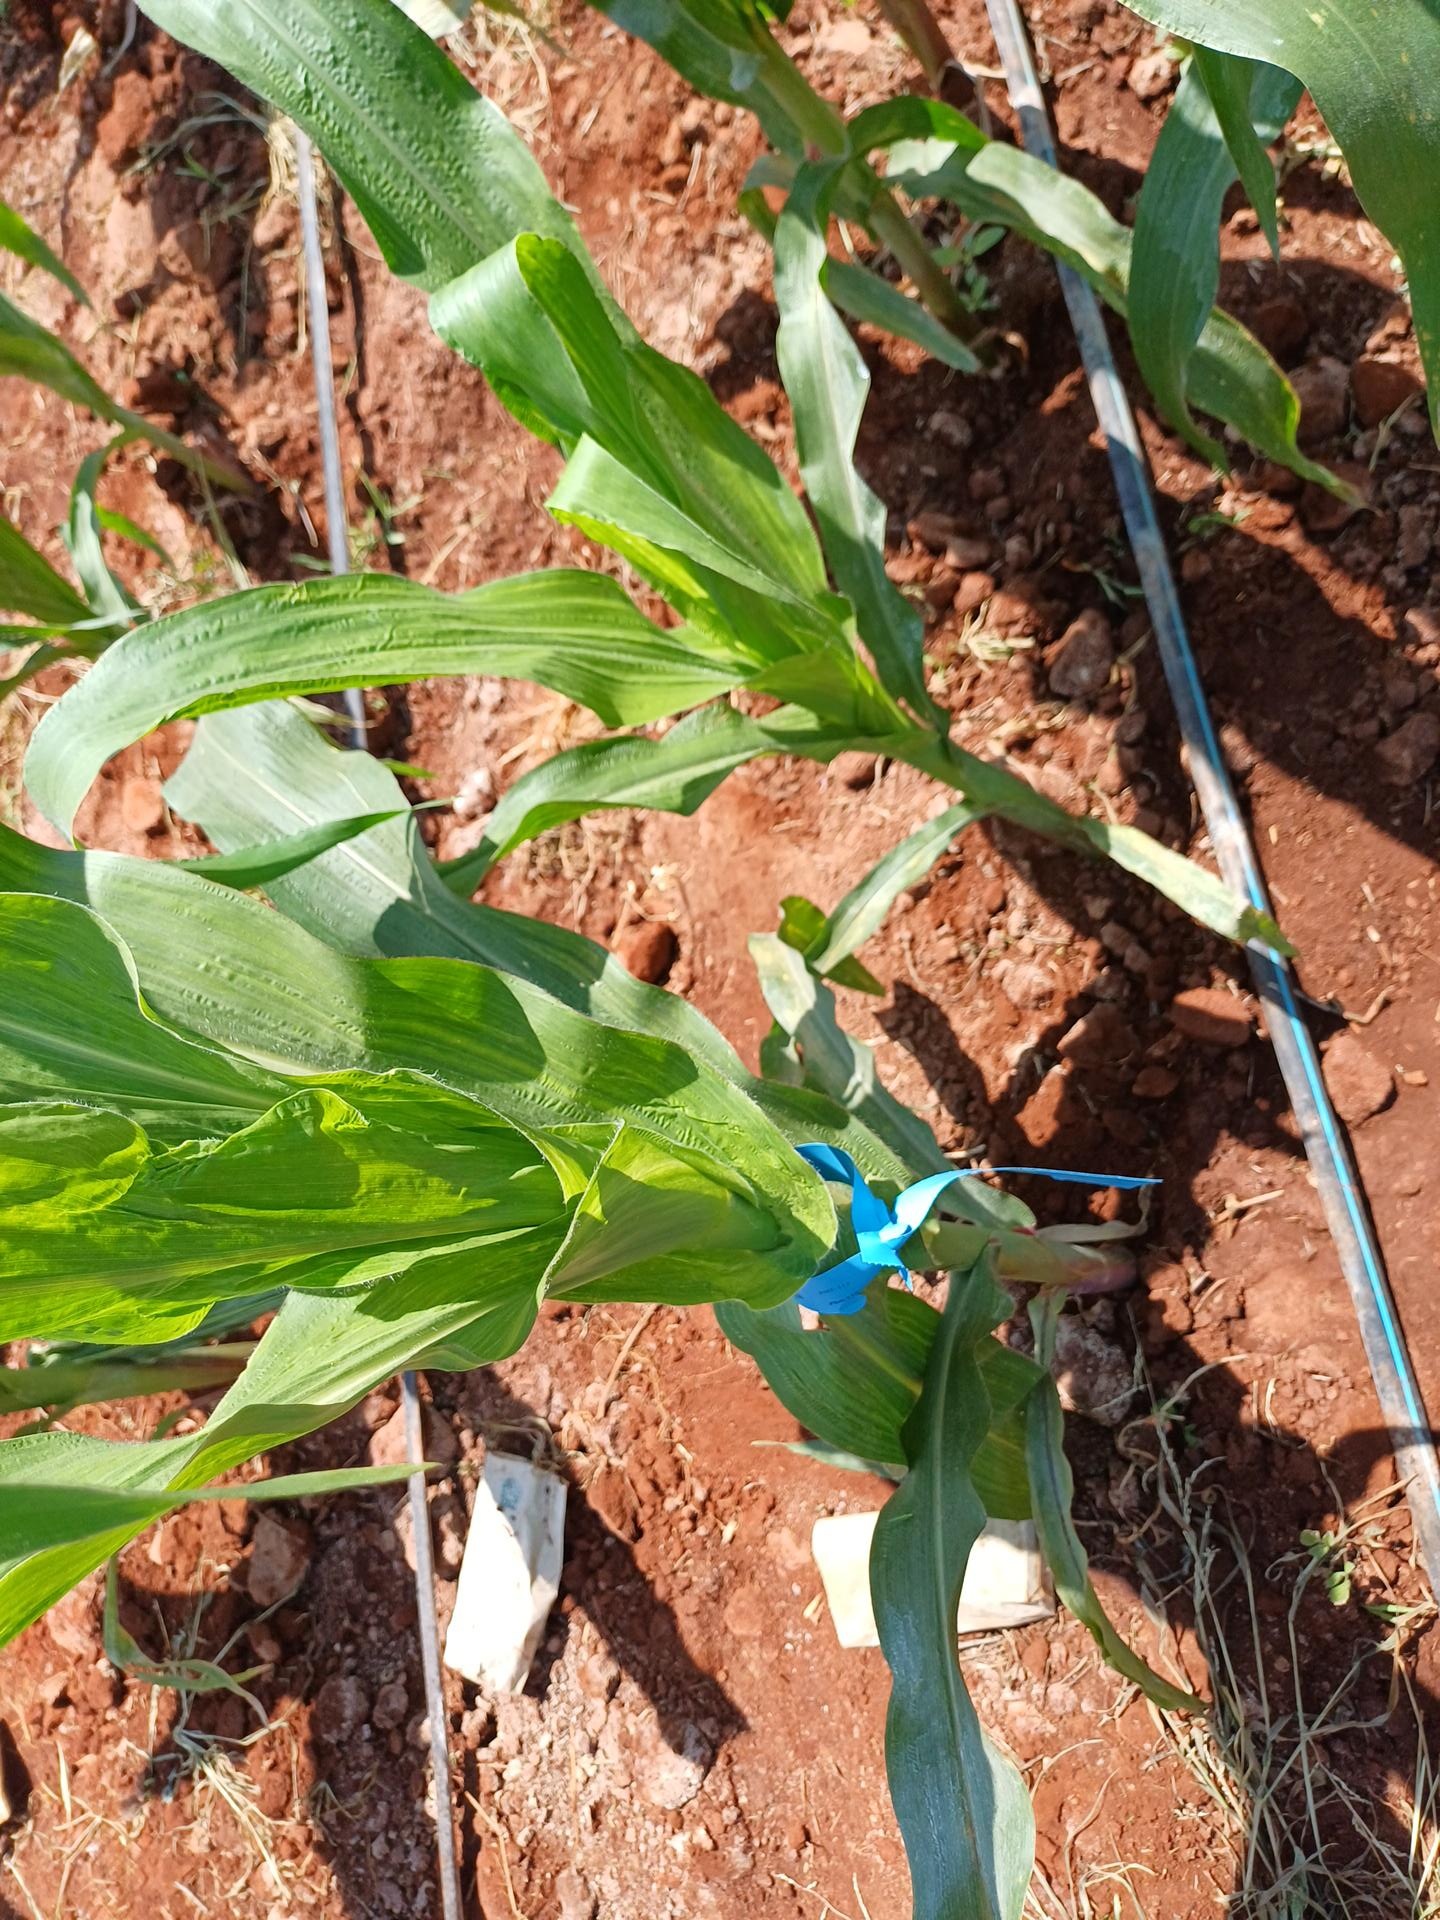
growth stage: vegetative
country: Kenya
